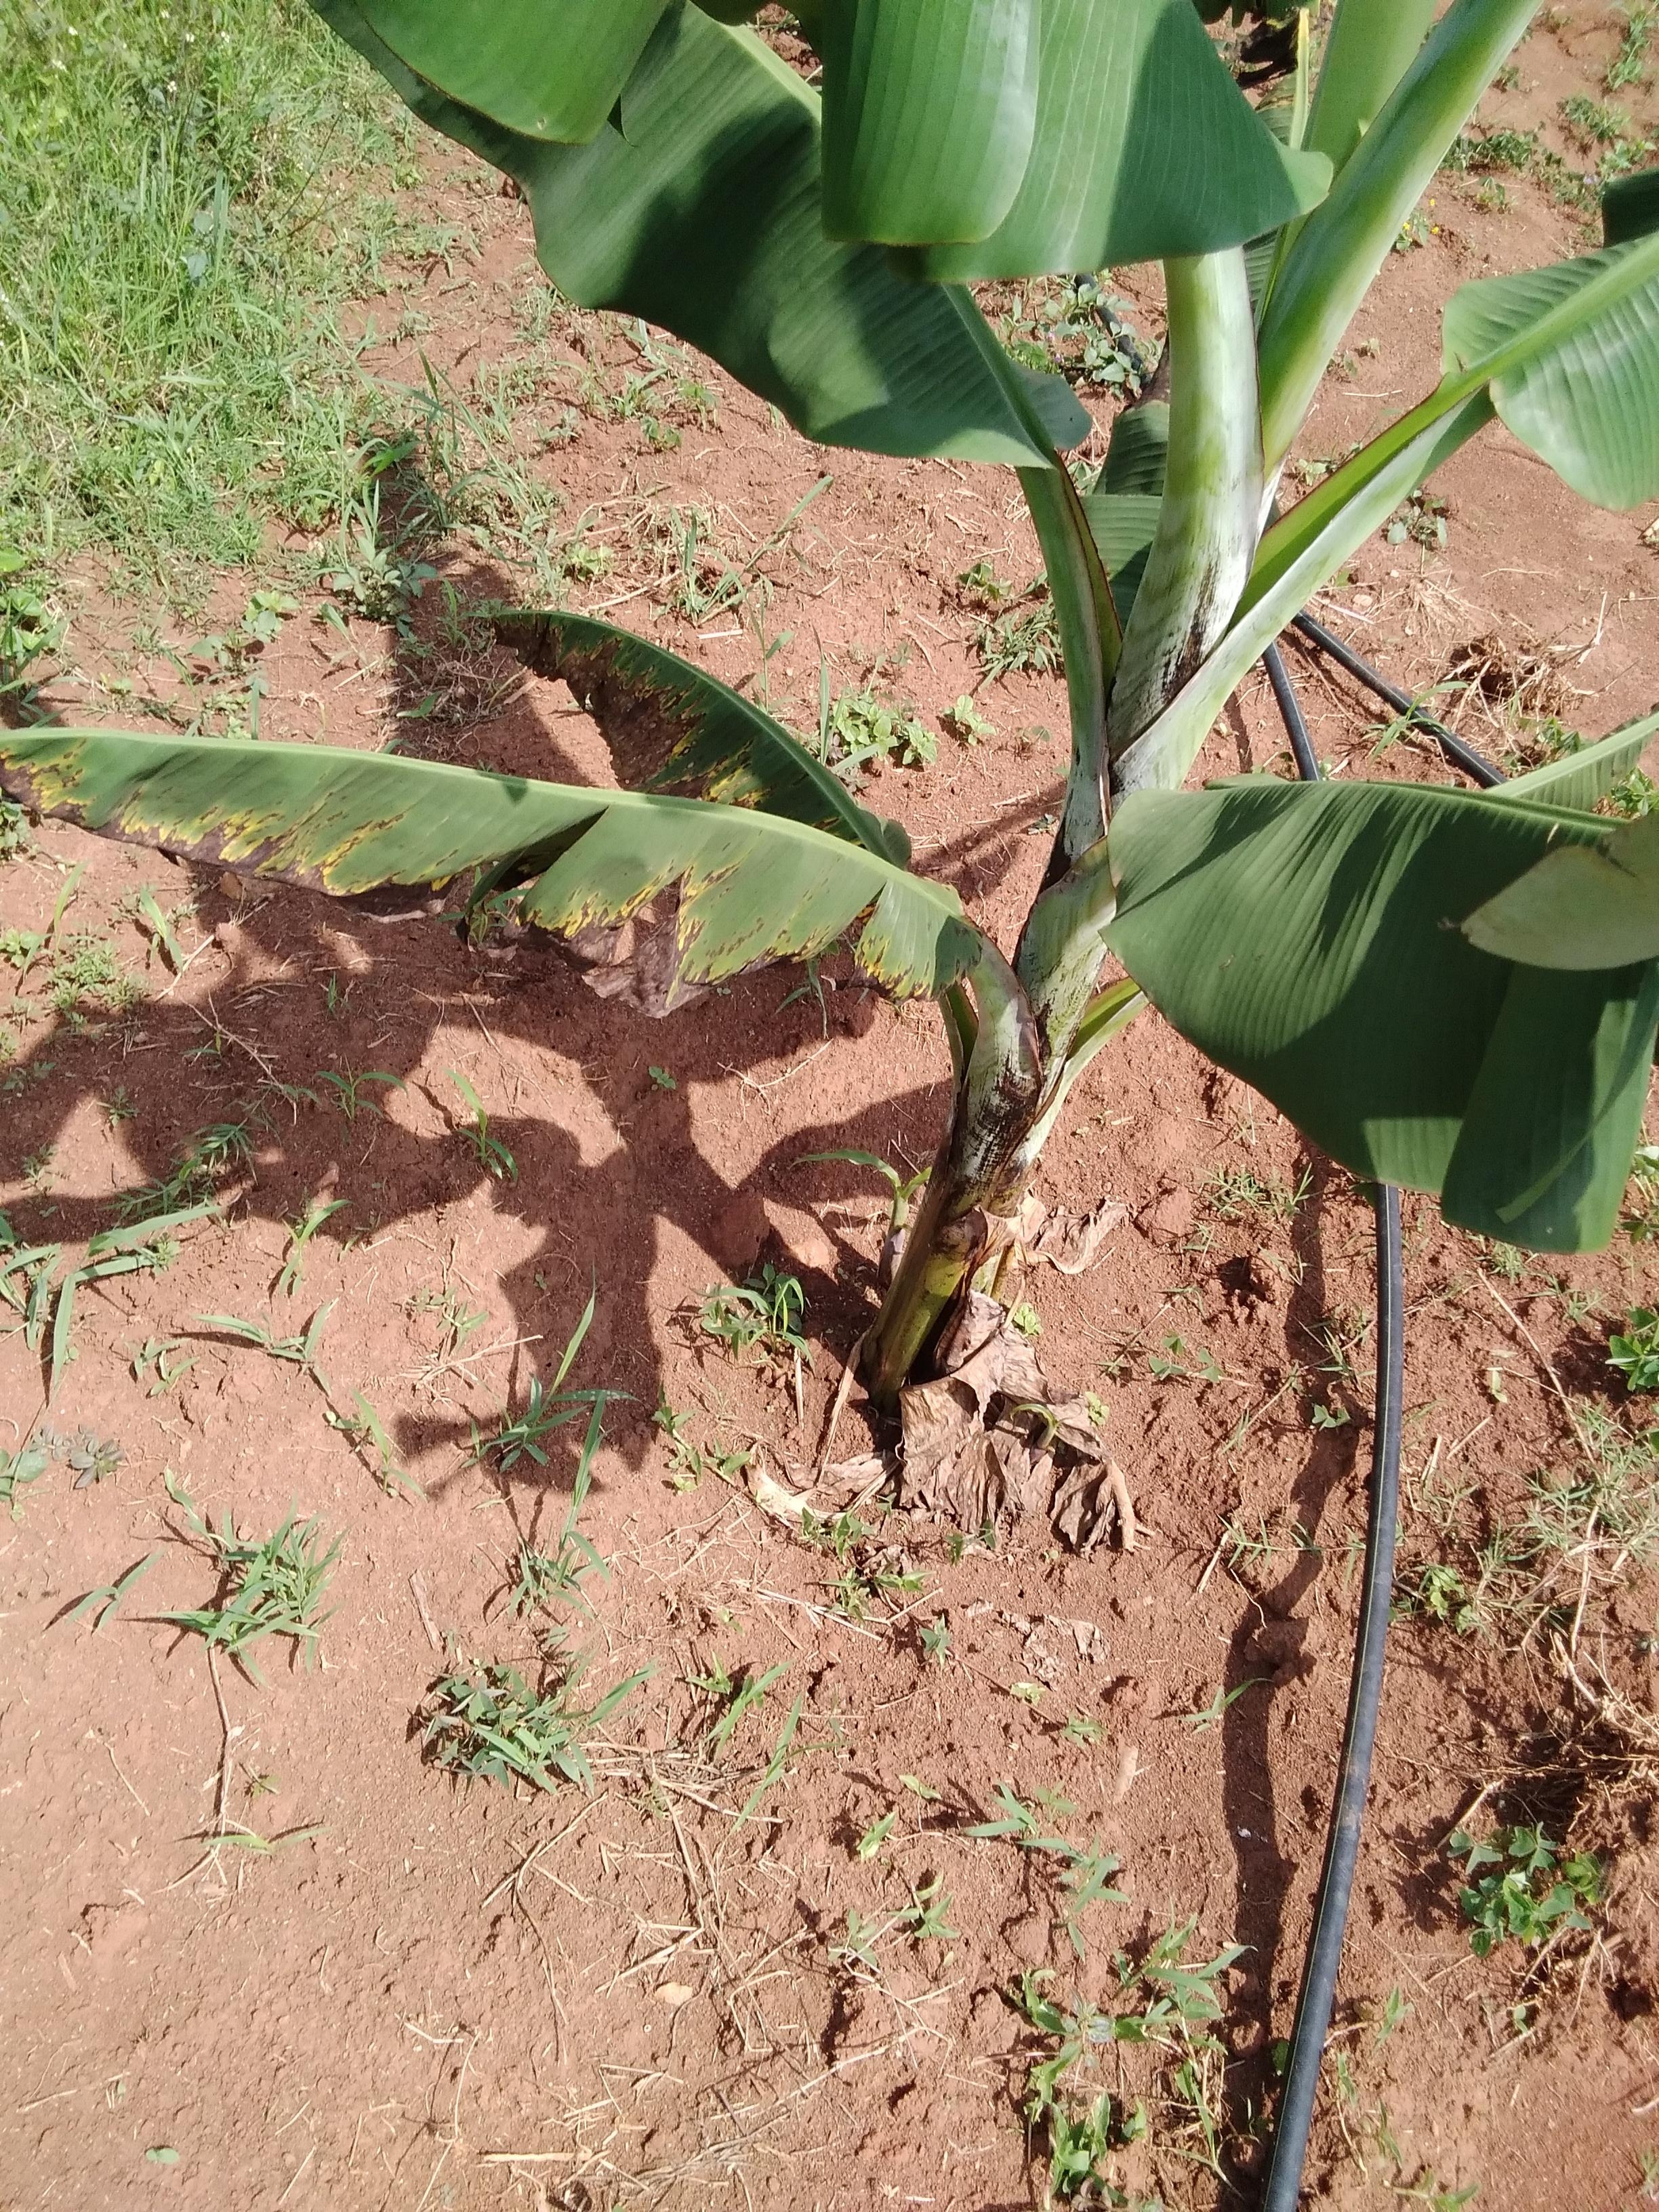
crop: banana
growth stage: vegetative
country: Uganda
